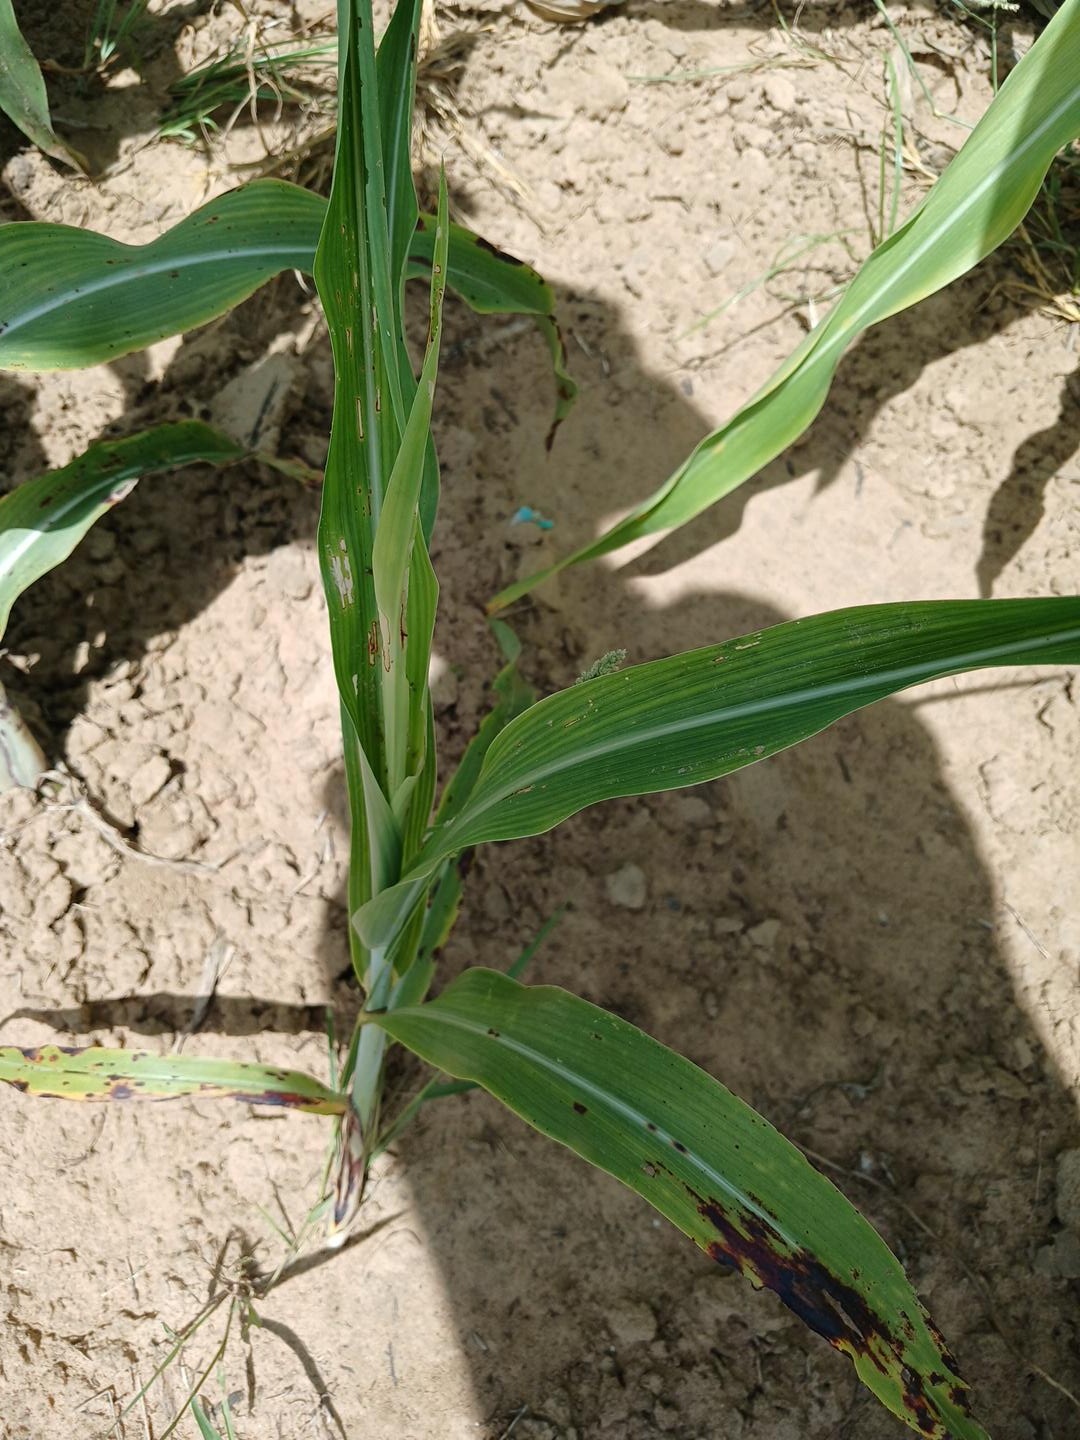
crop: sorghum
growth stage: vegetative
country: Senegal
